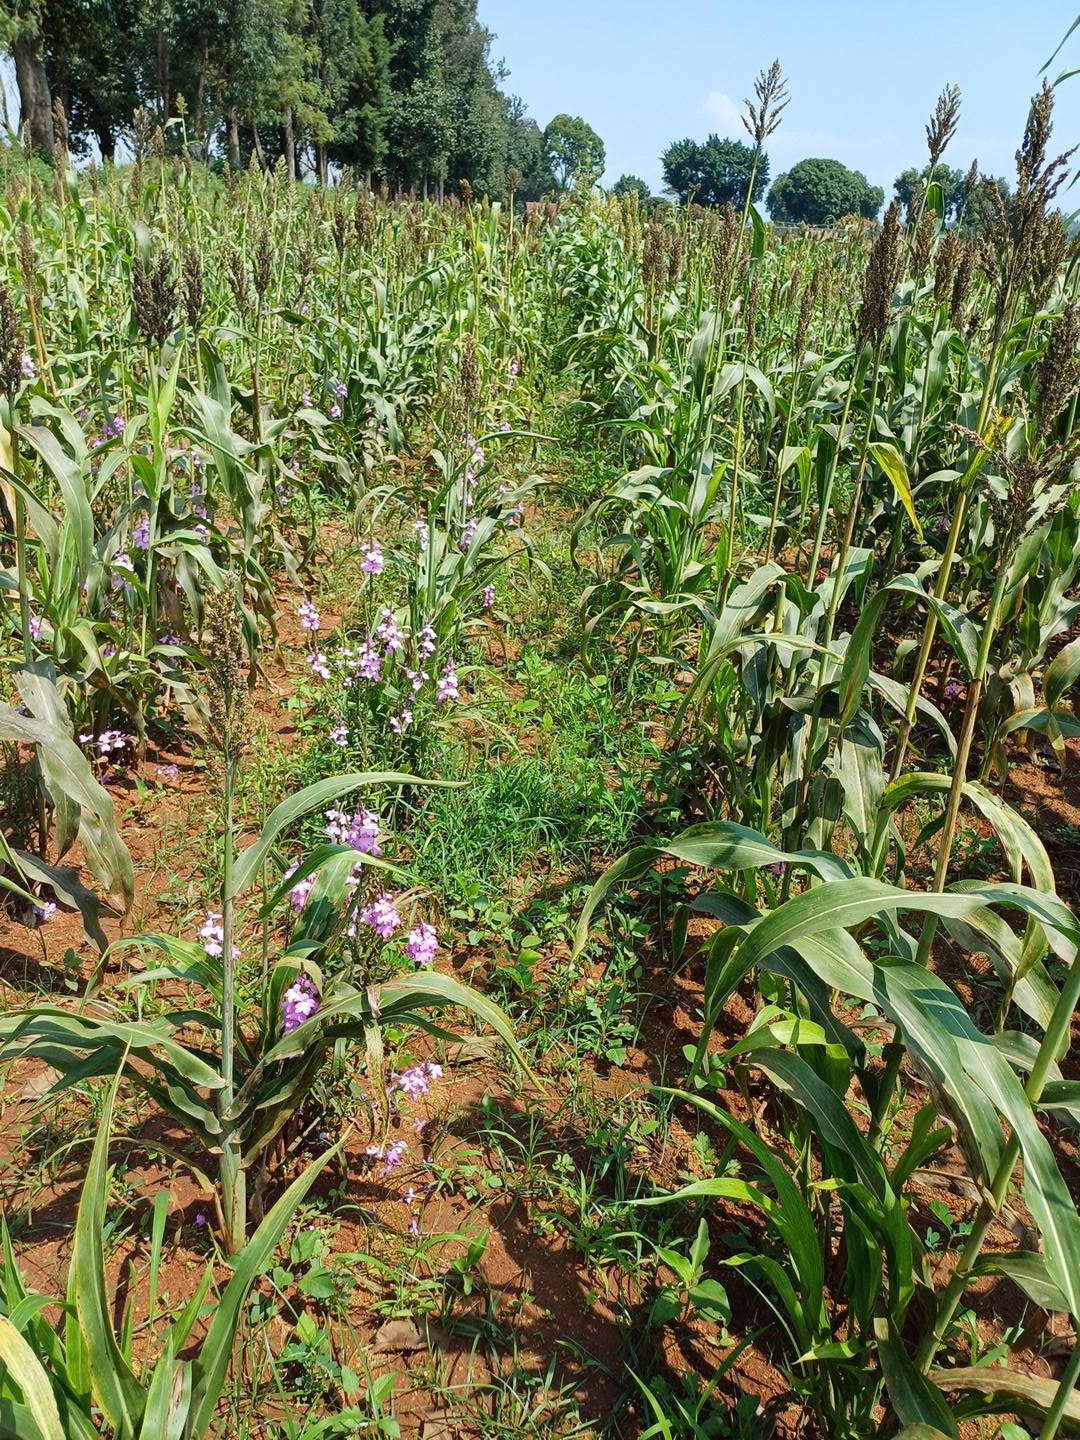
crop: sorghum
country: Kenya
